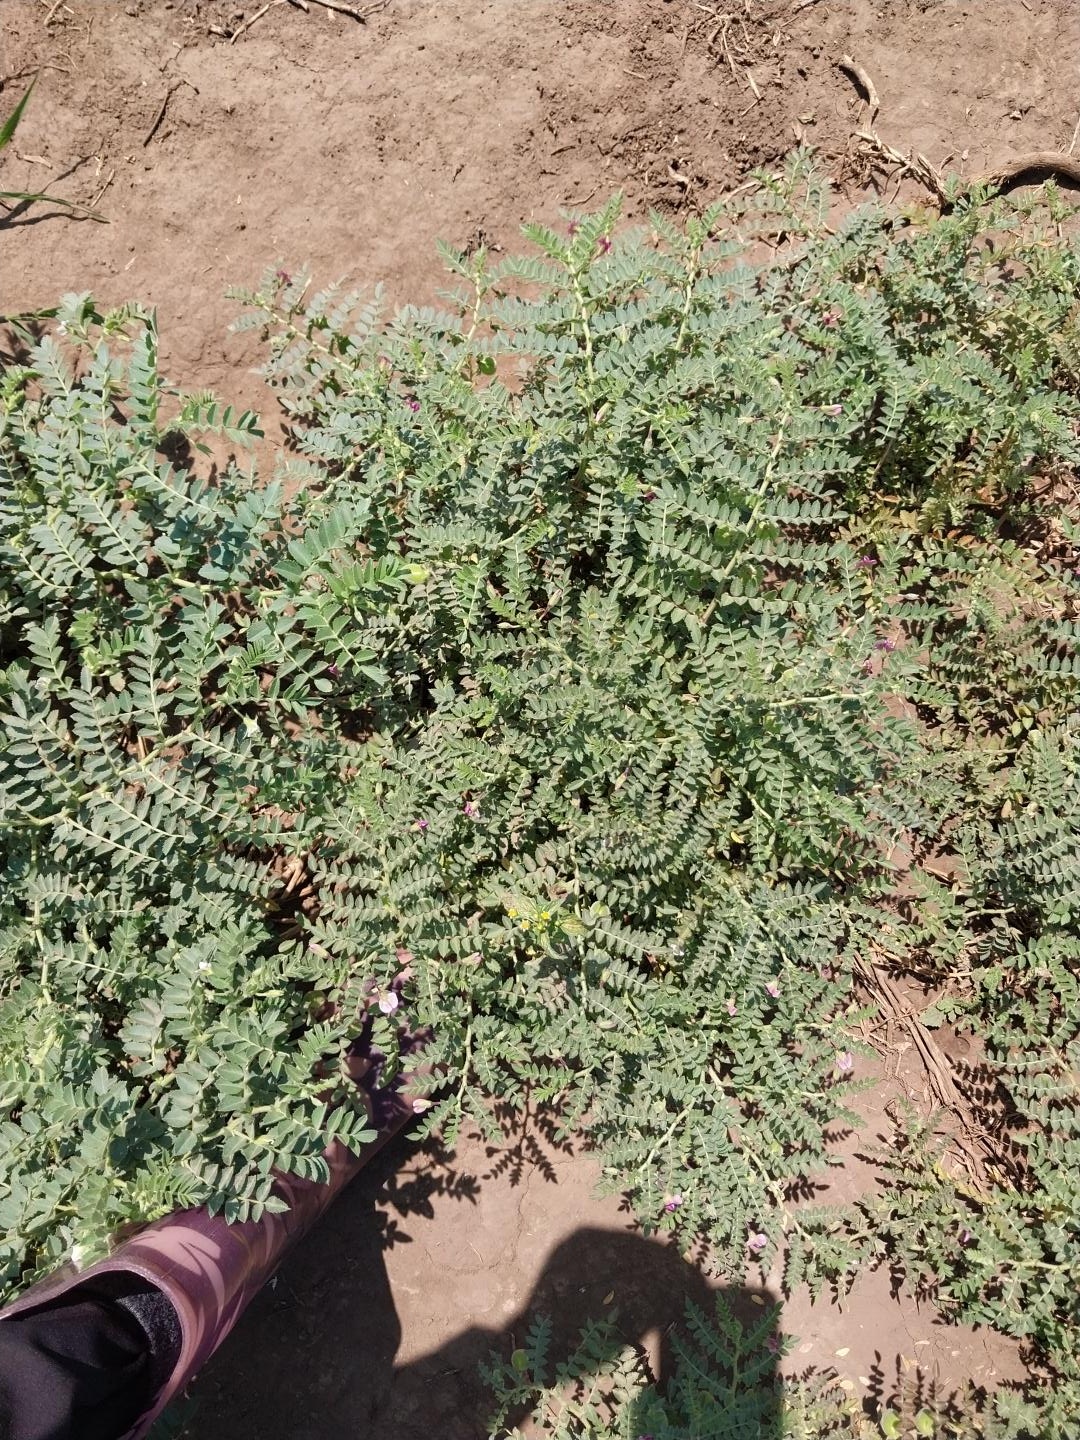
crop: chickpea
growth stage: development pod
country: Tanzania
